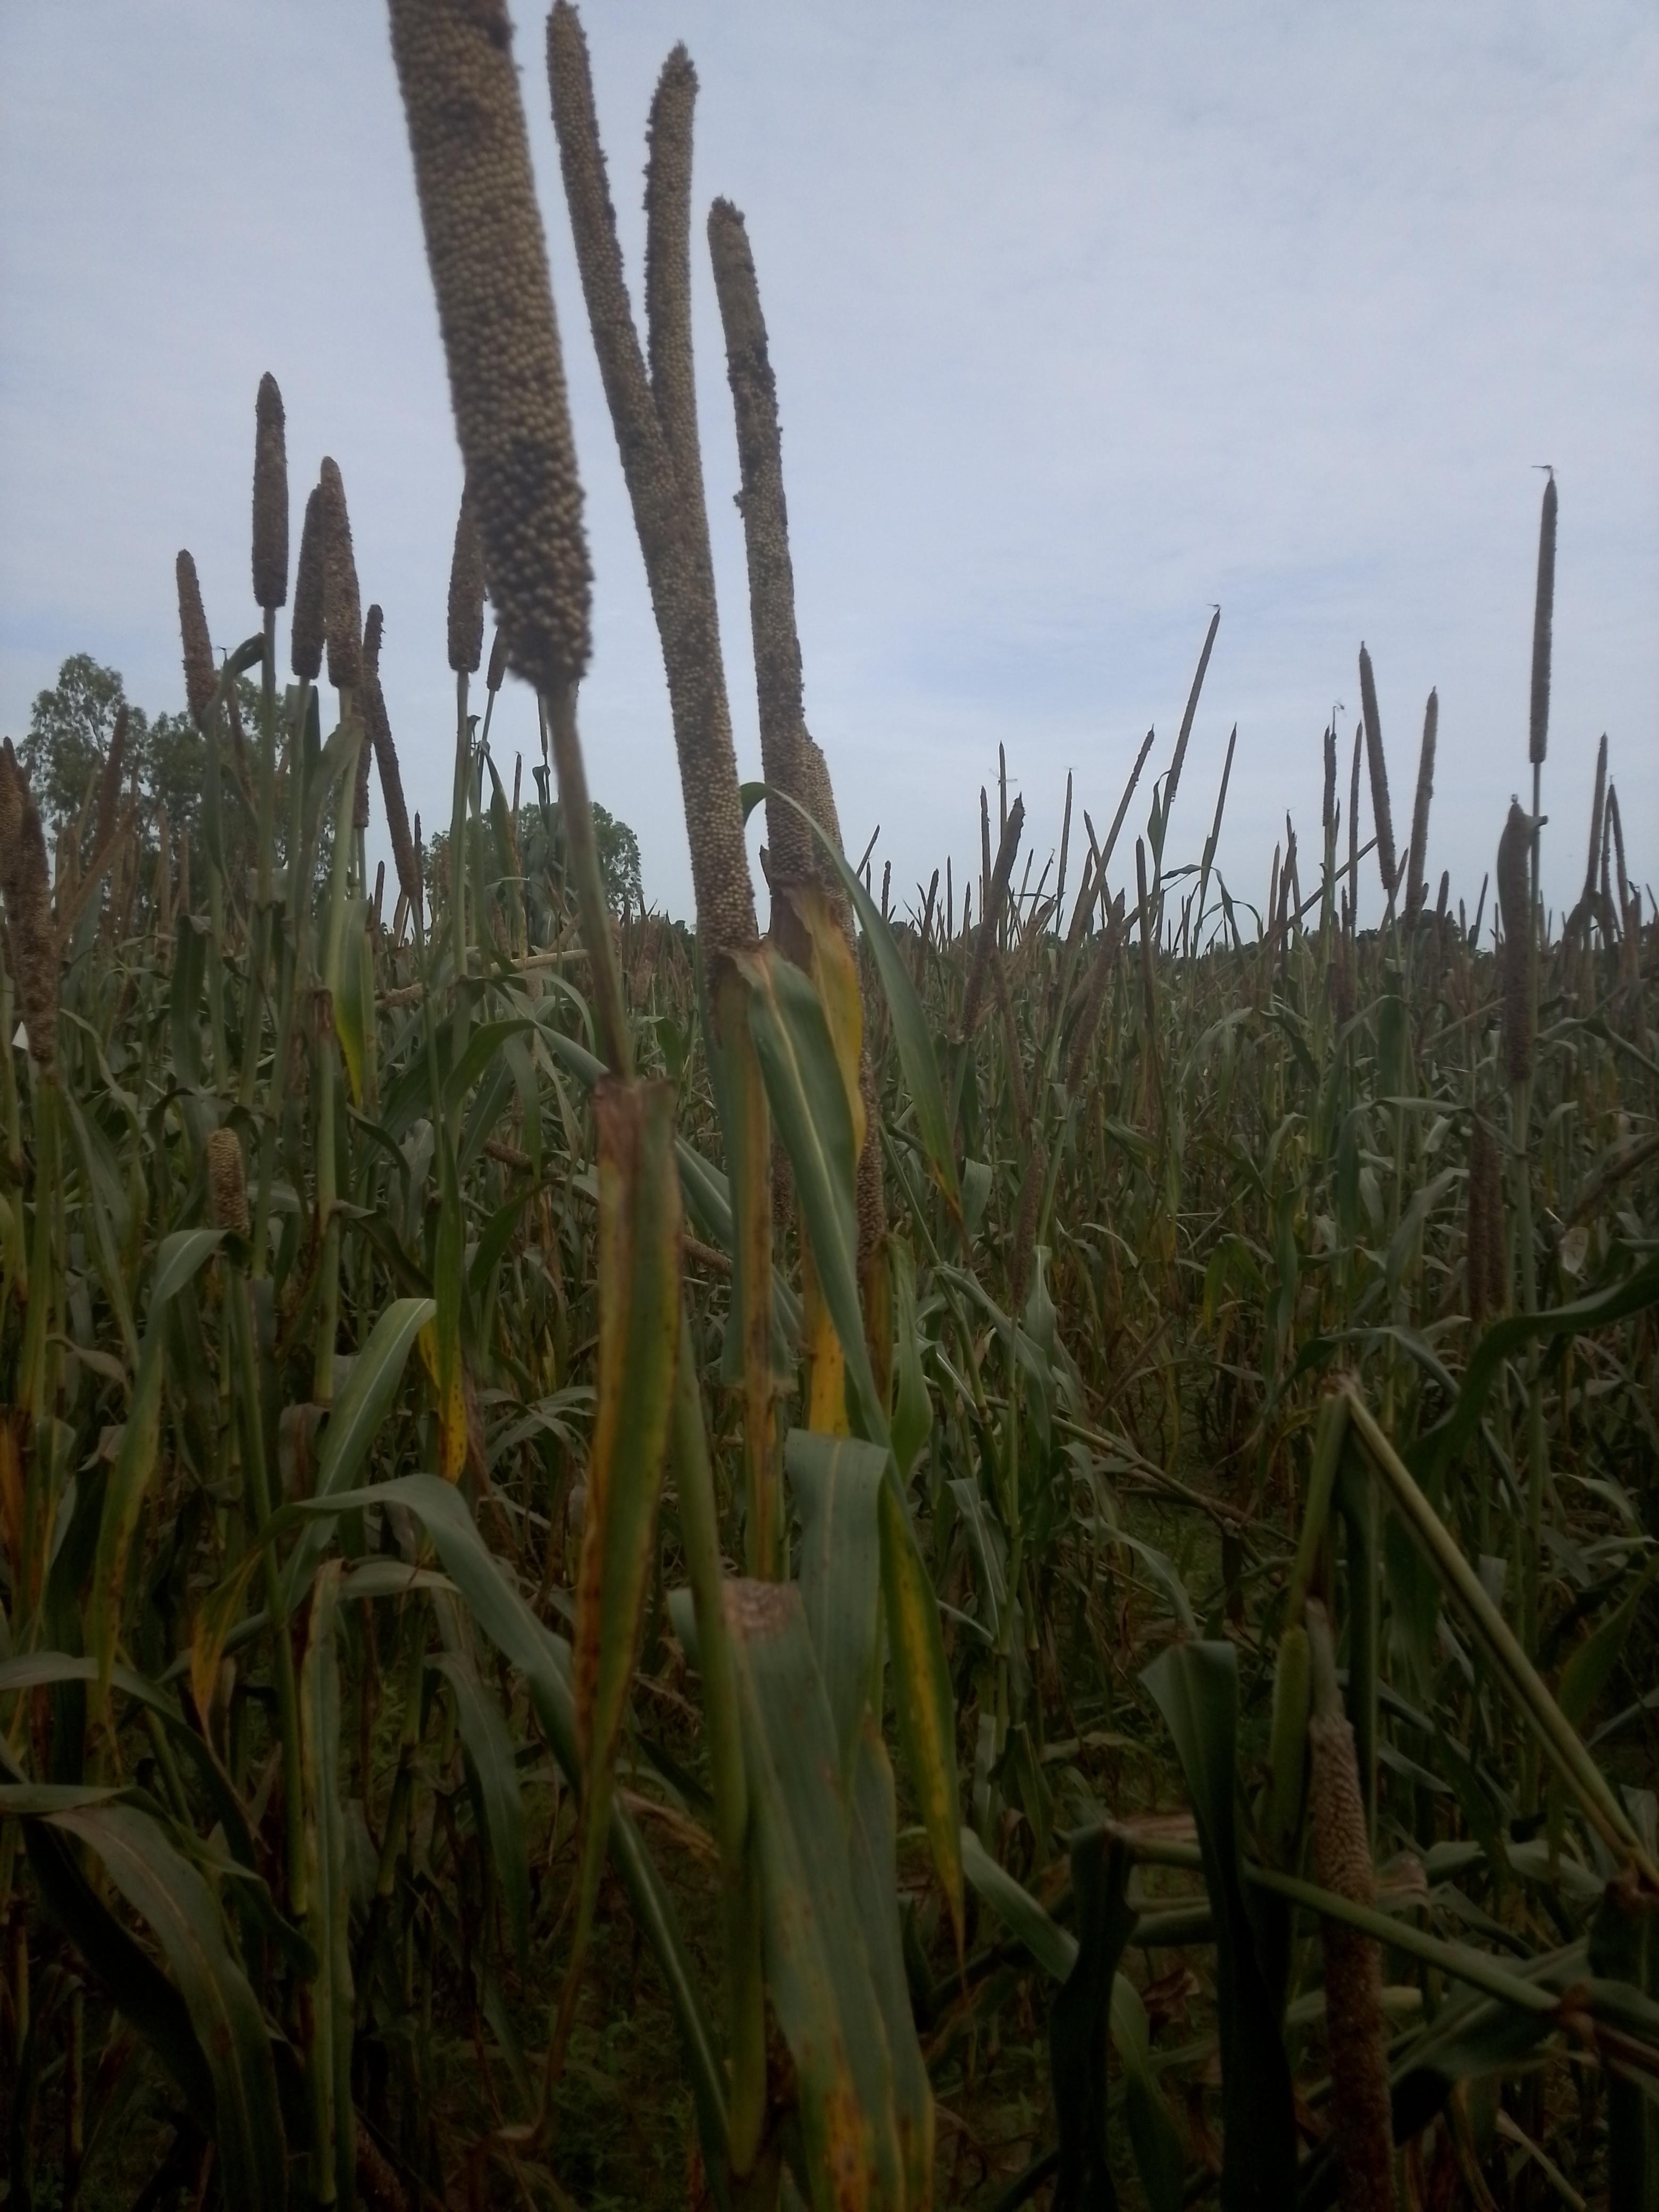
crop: pearl millet
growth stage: filling grain
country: Senegal
